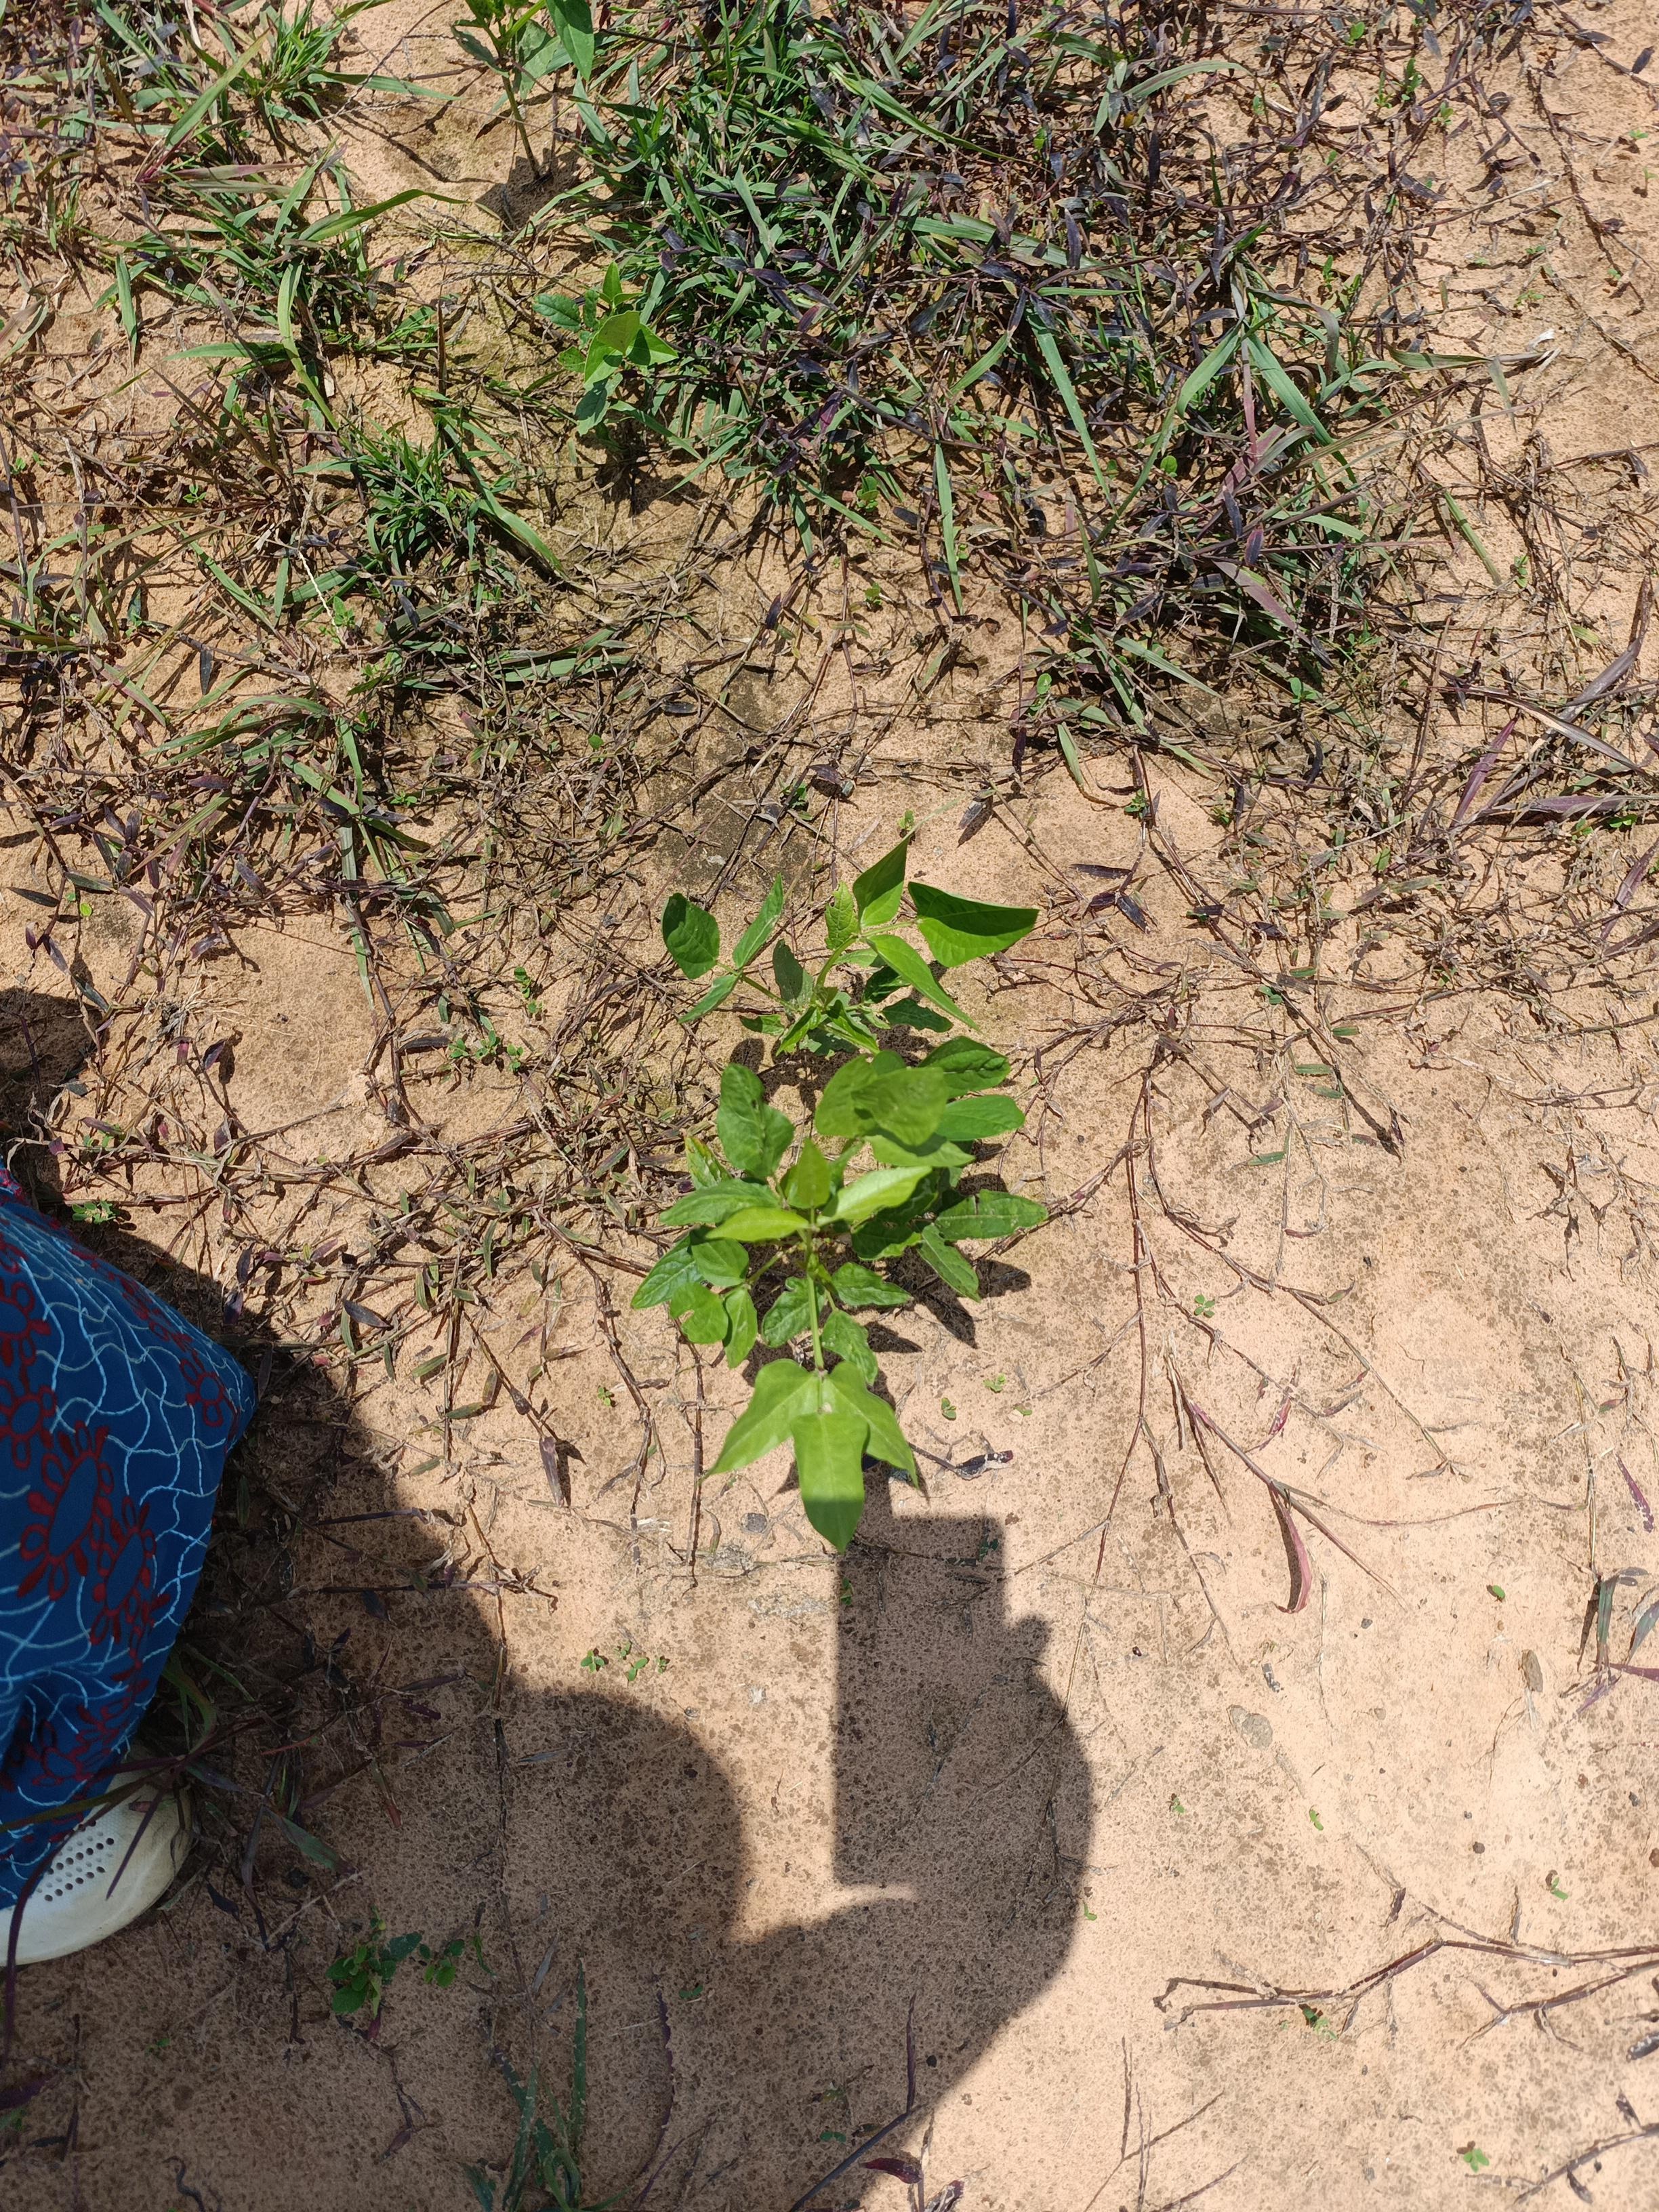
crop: cowpea
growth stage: emergence
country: Nigeria
